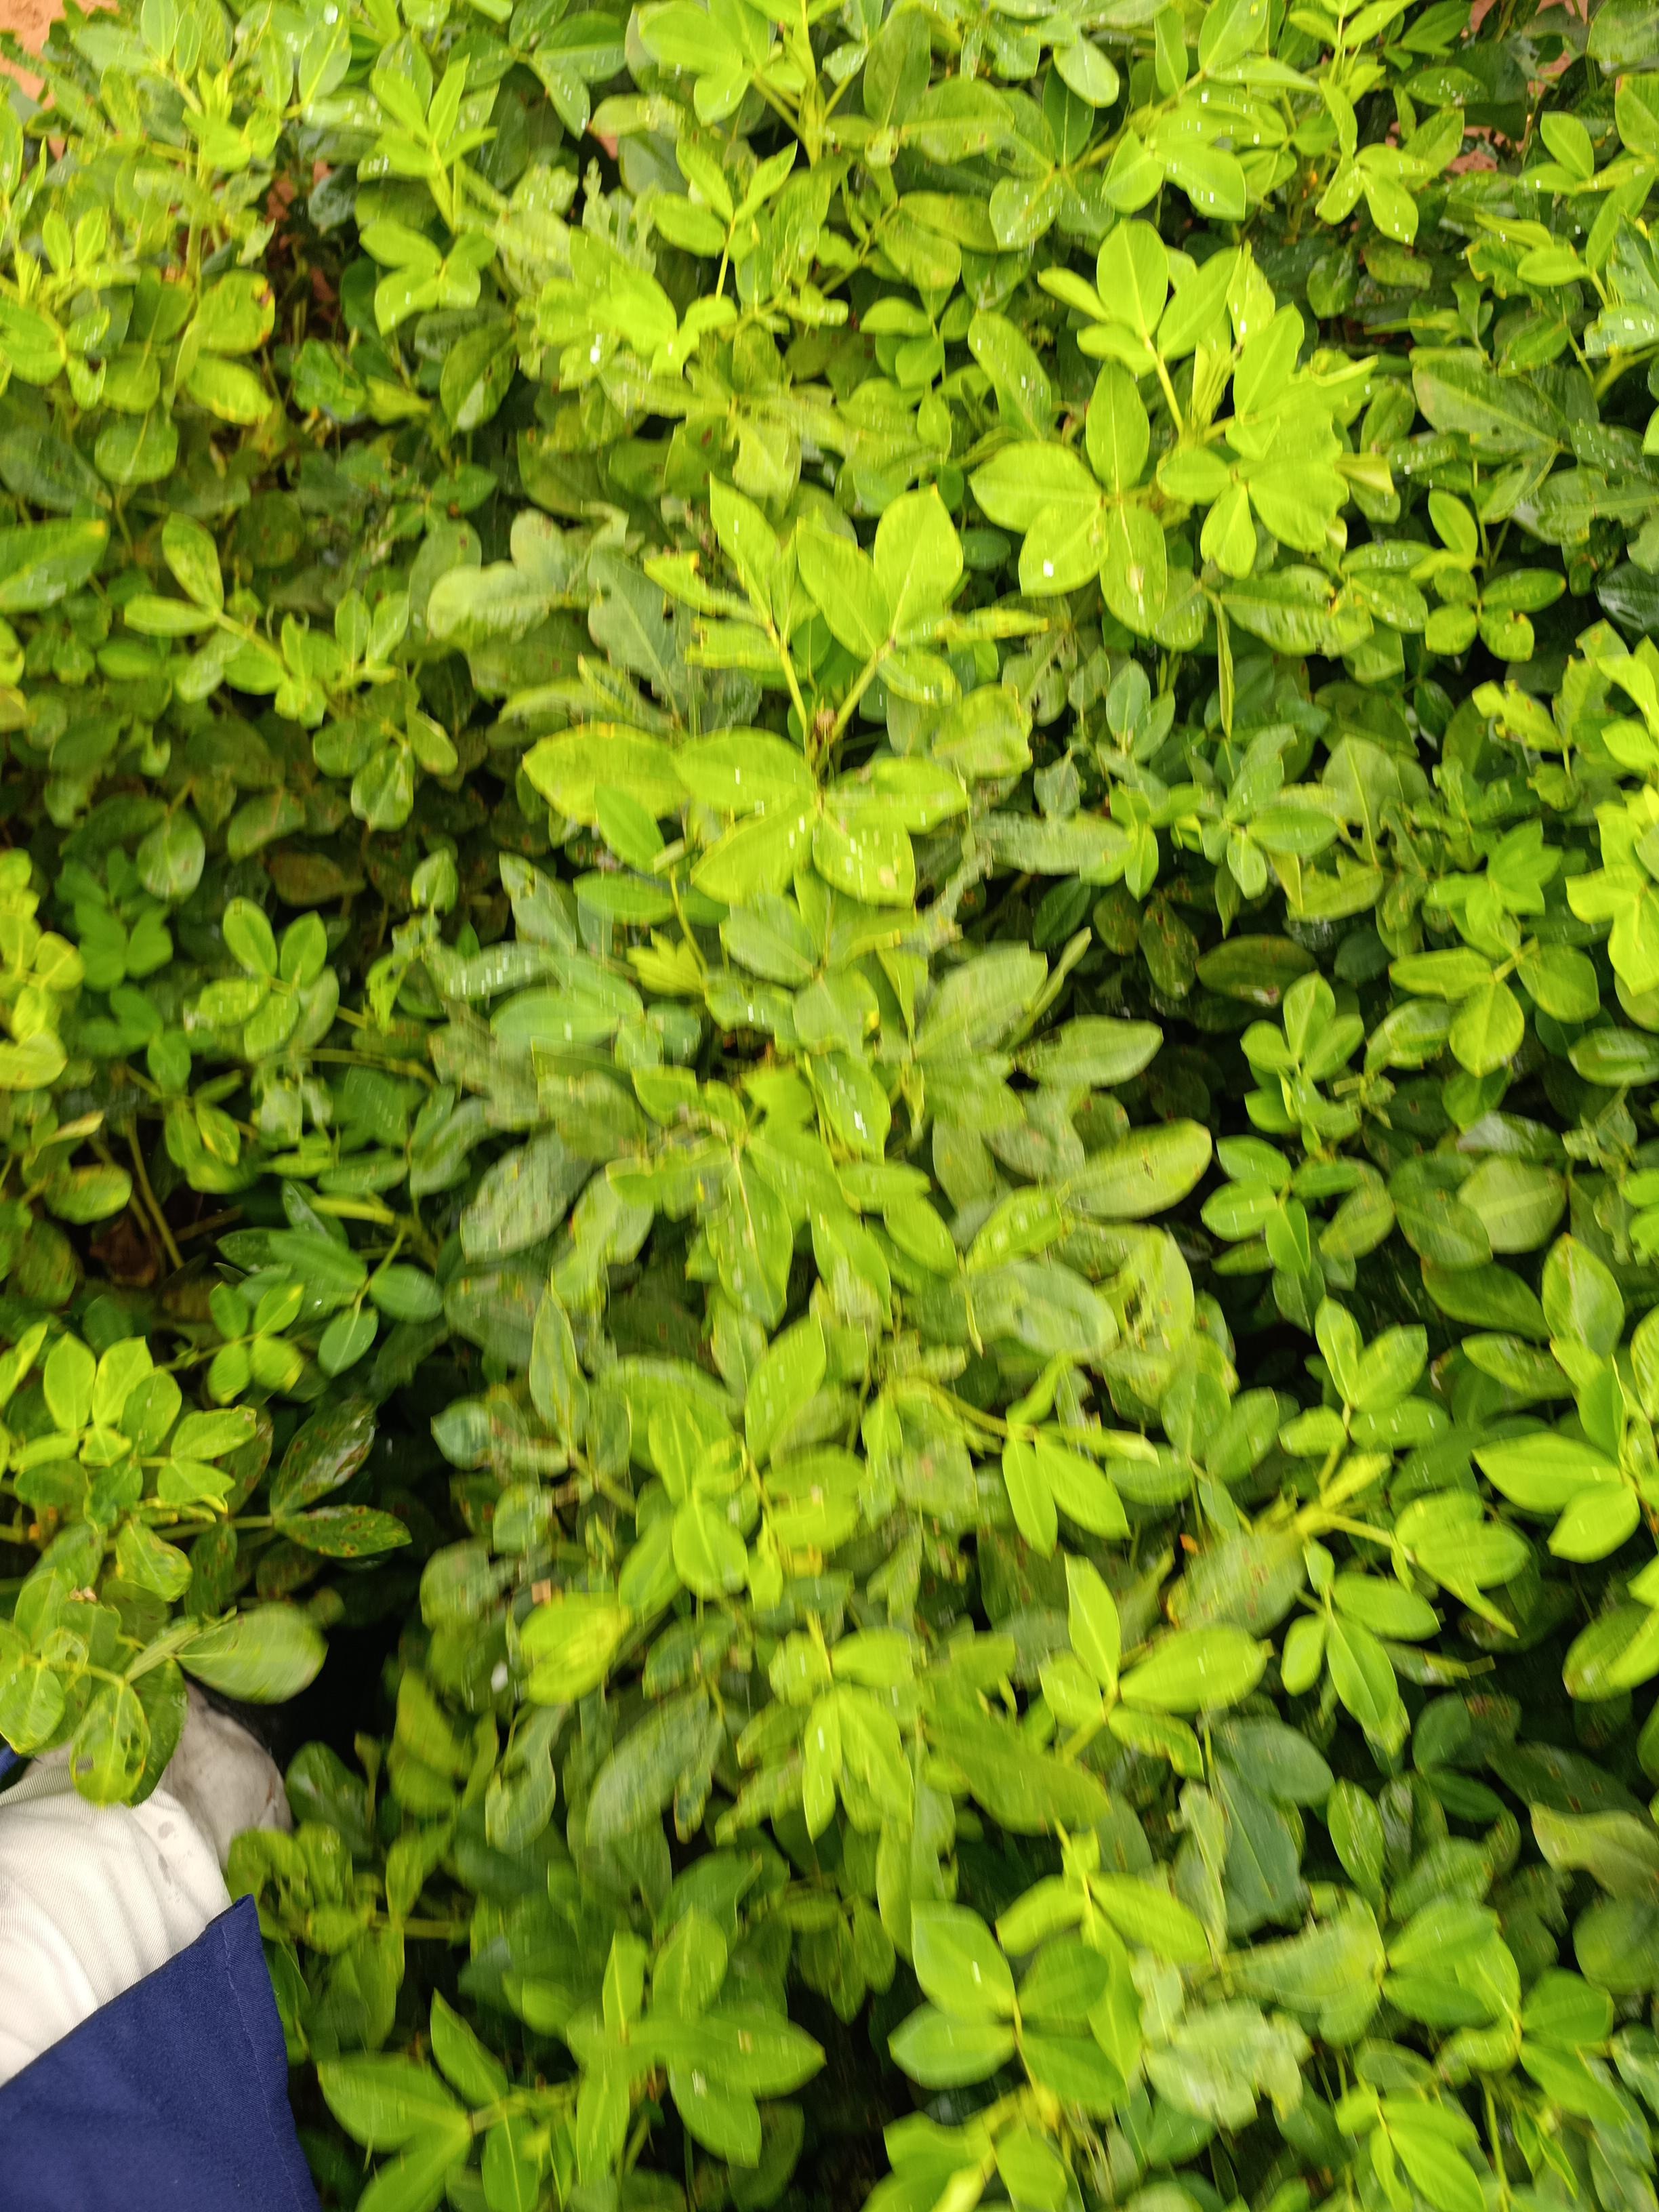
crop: groundnut
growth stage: pegging
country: Kenya
